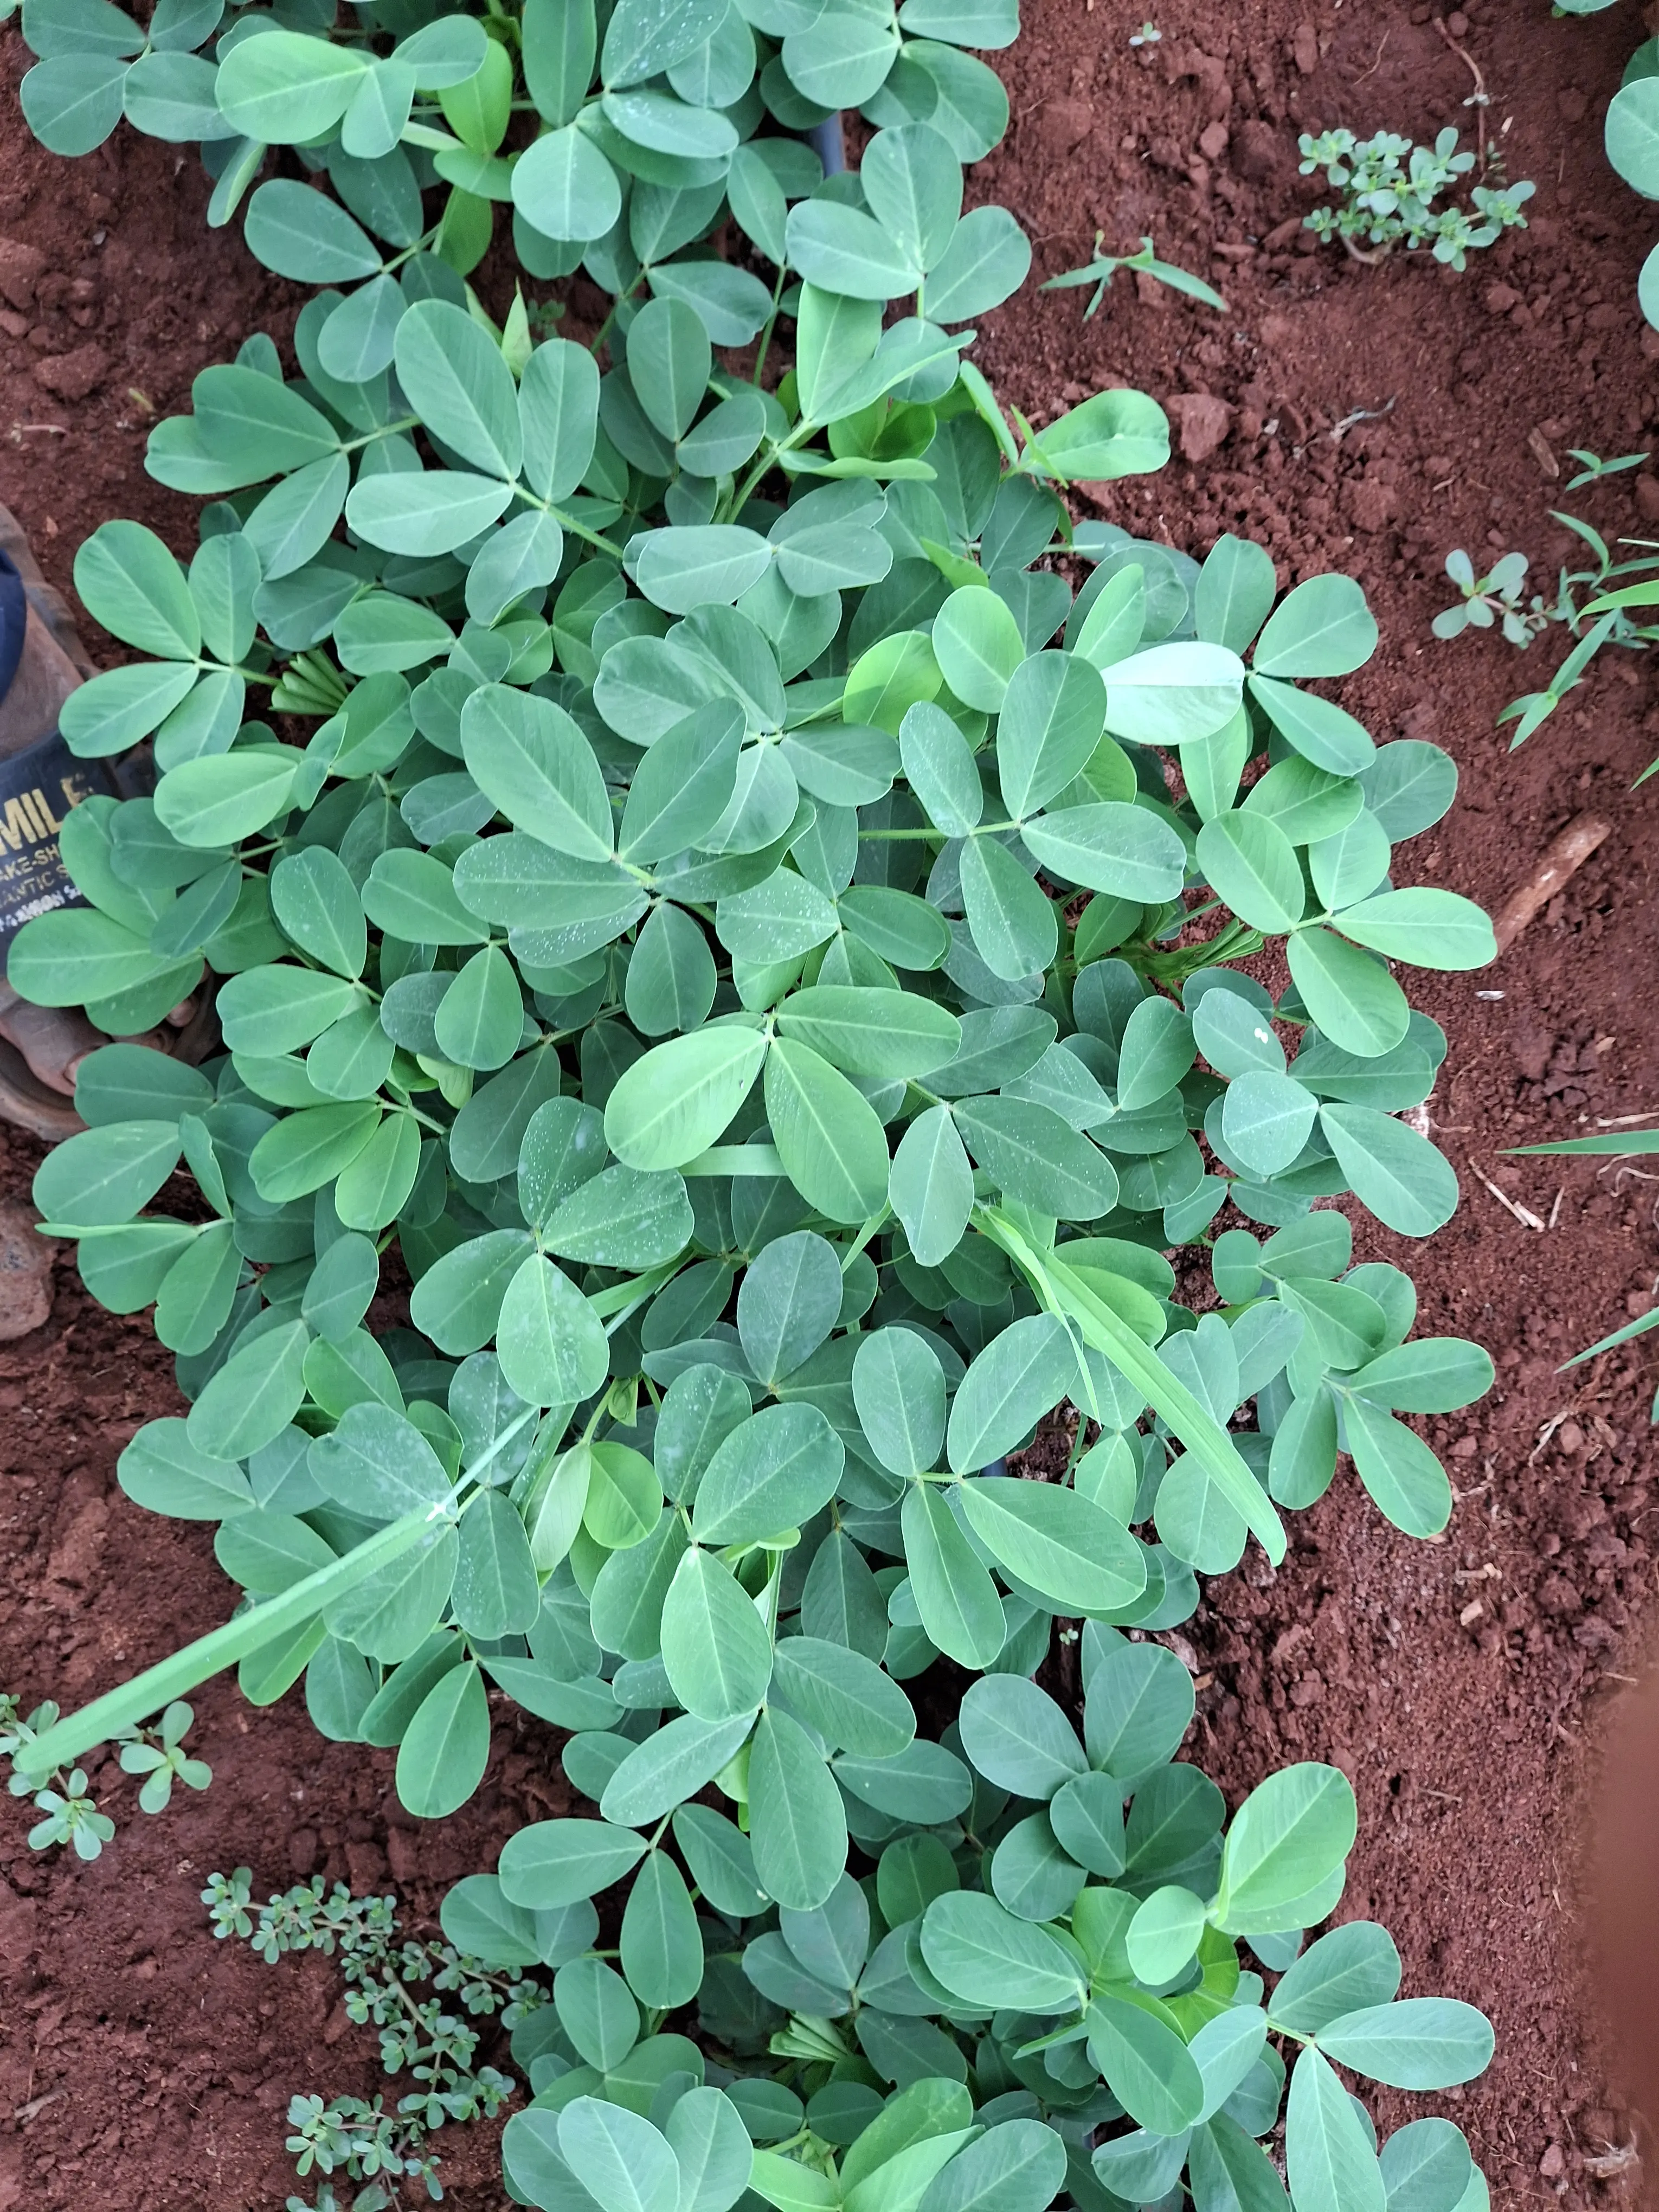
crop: groundnut
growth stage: flowering
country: Kenya
